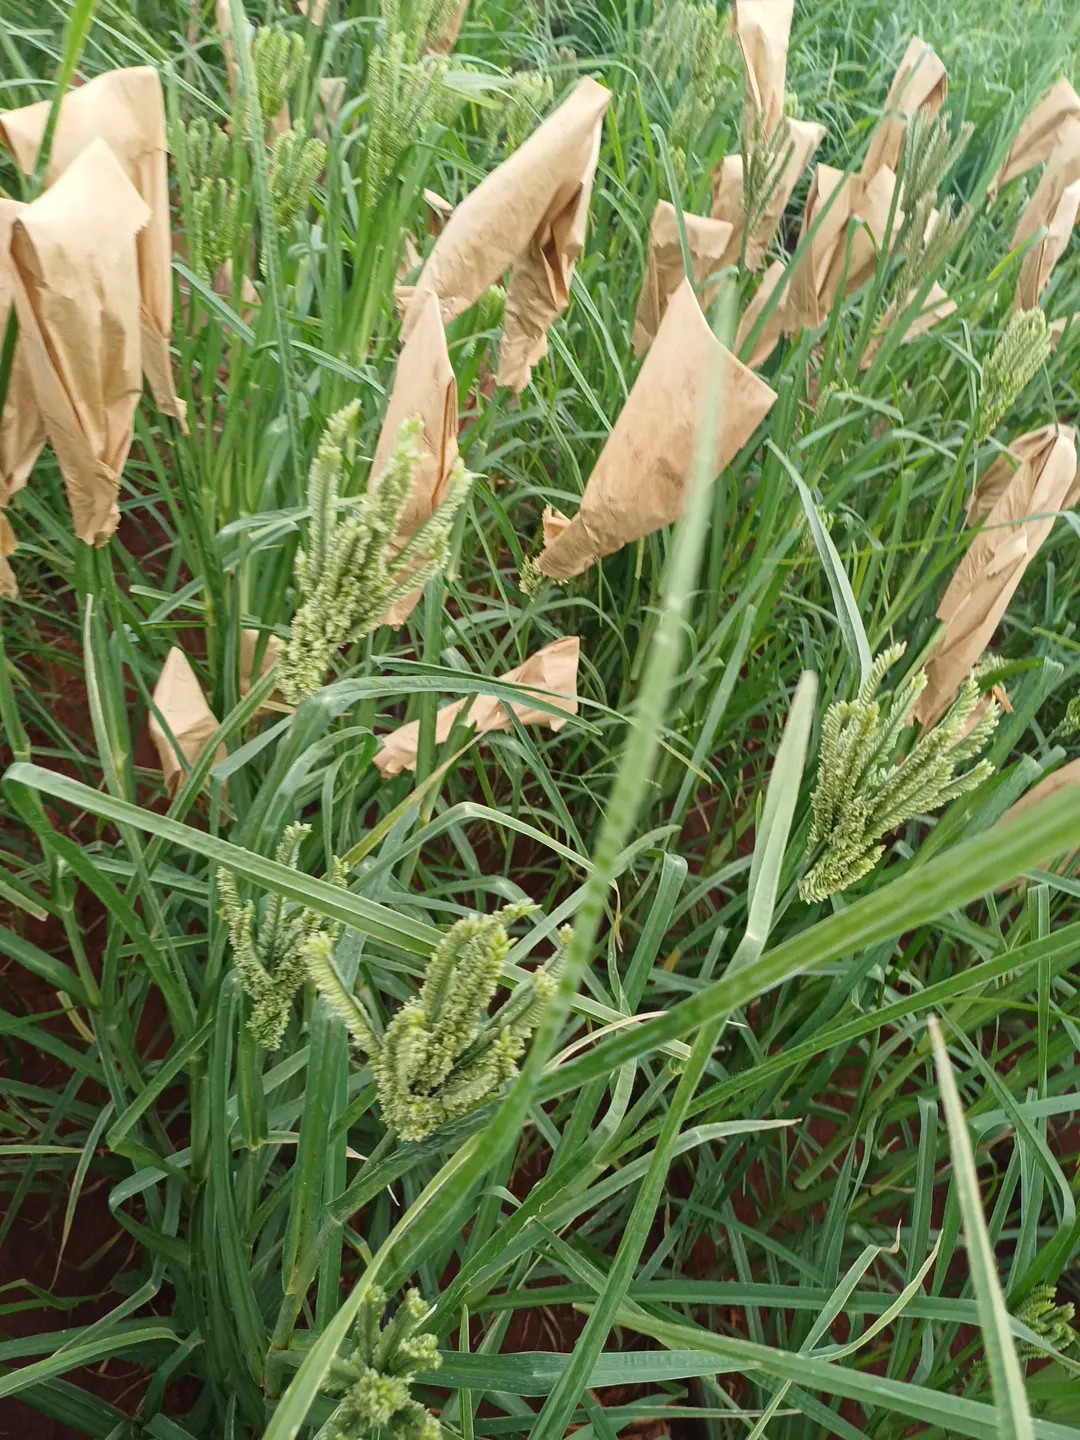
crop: finger millet
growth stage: heading tuber
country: Kenya
